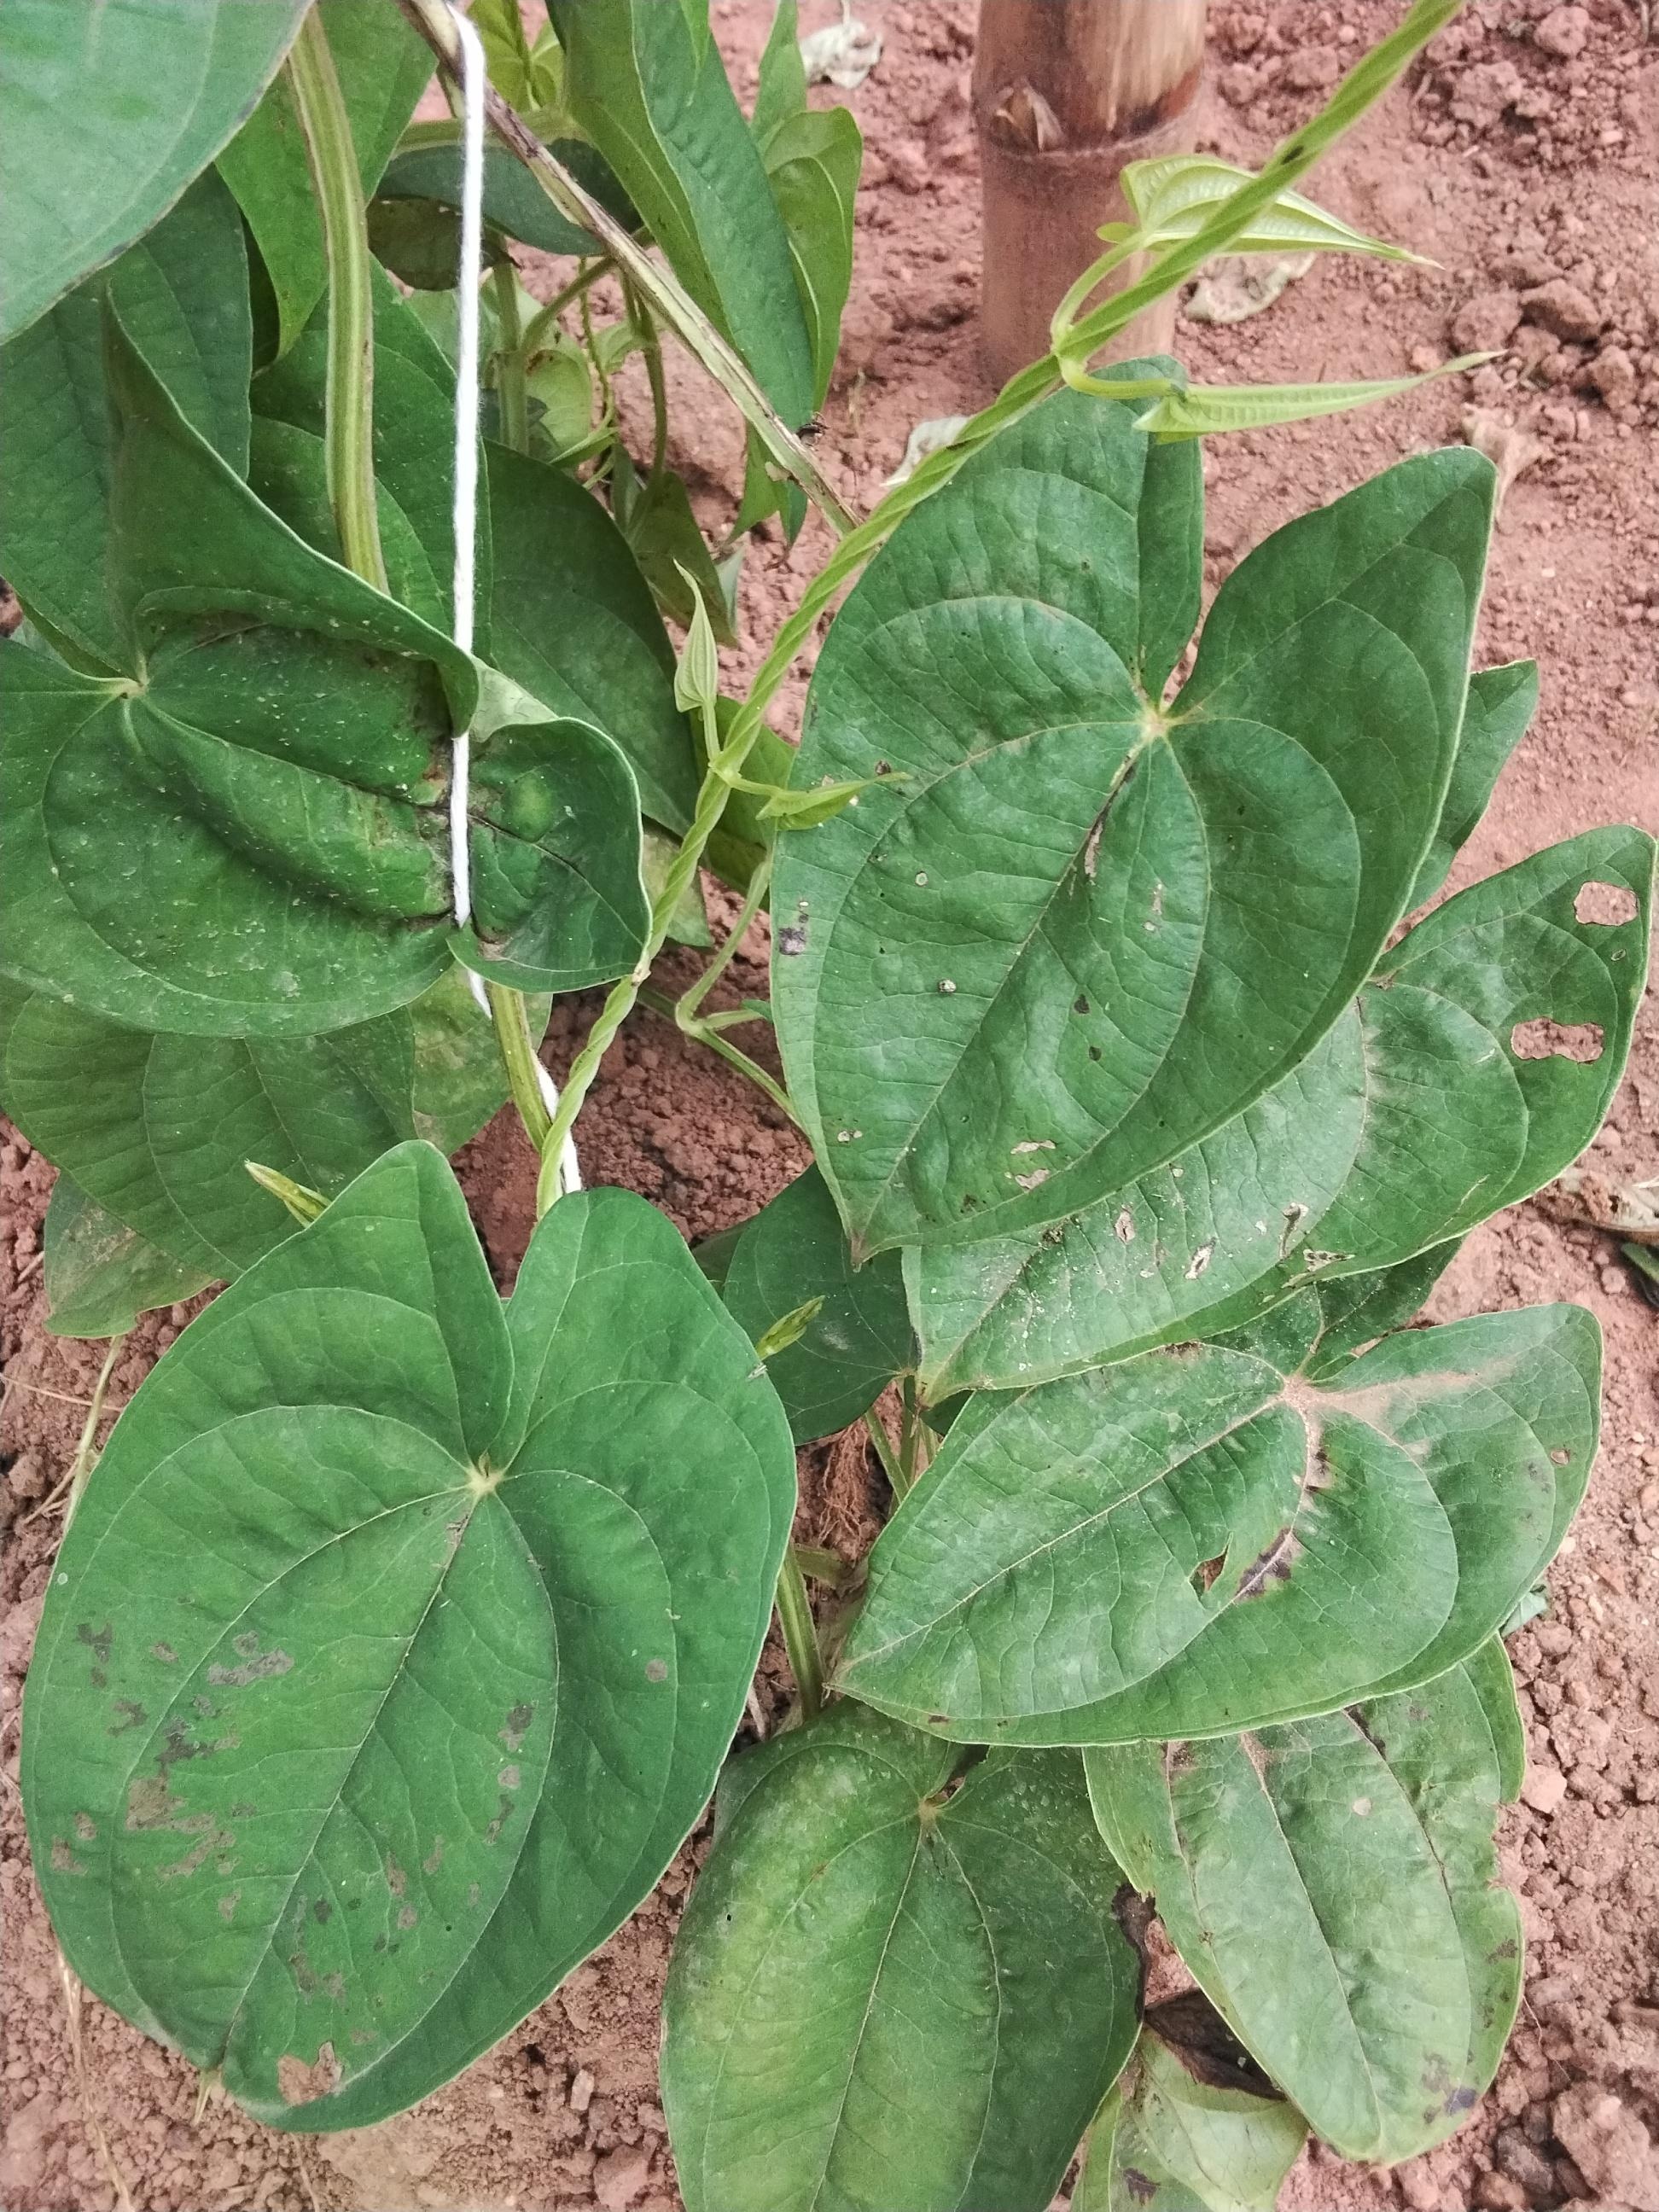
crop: yam
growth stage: vegetative
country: Nigeria
